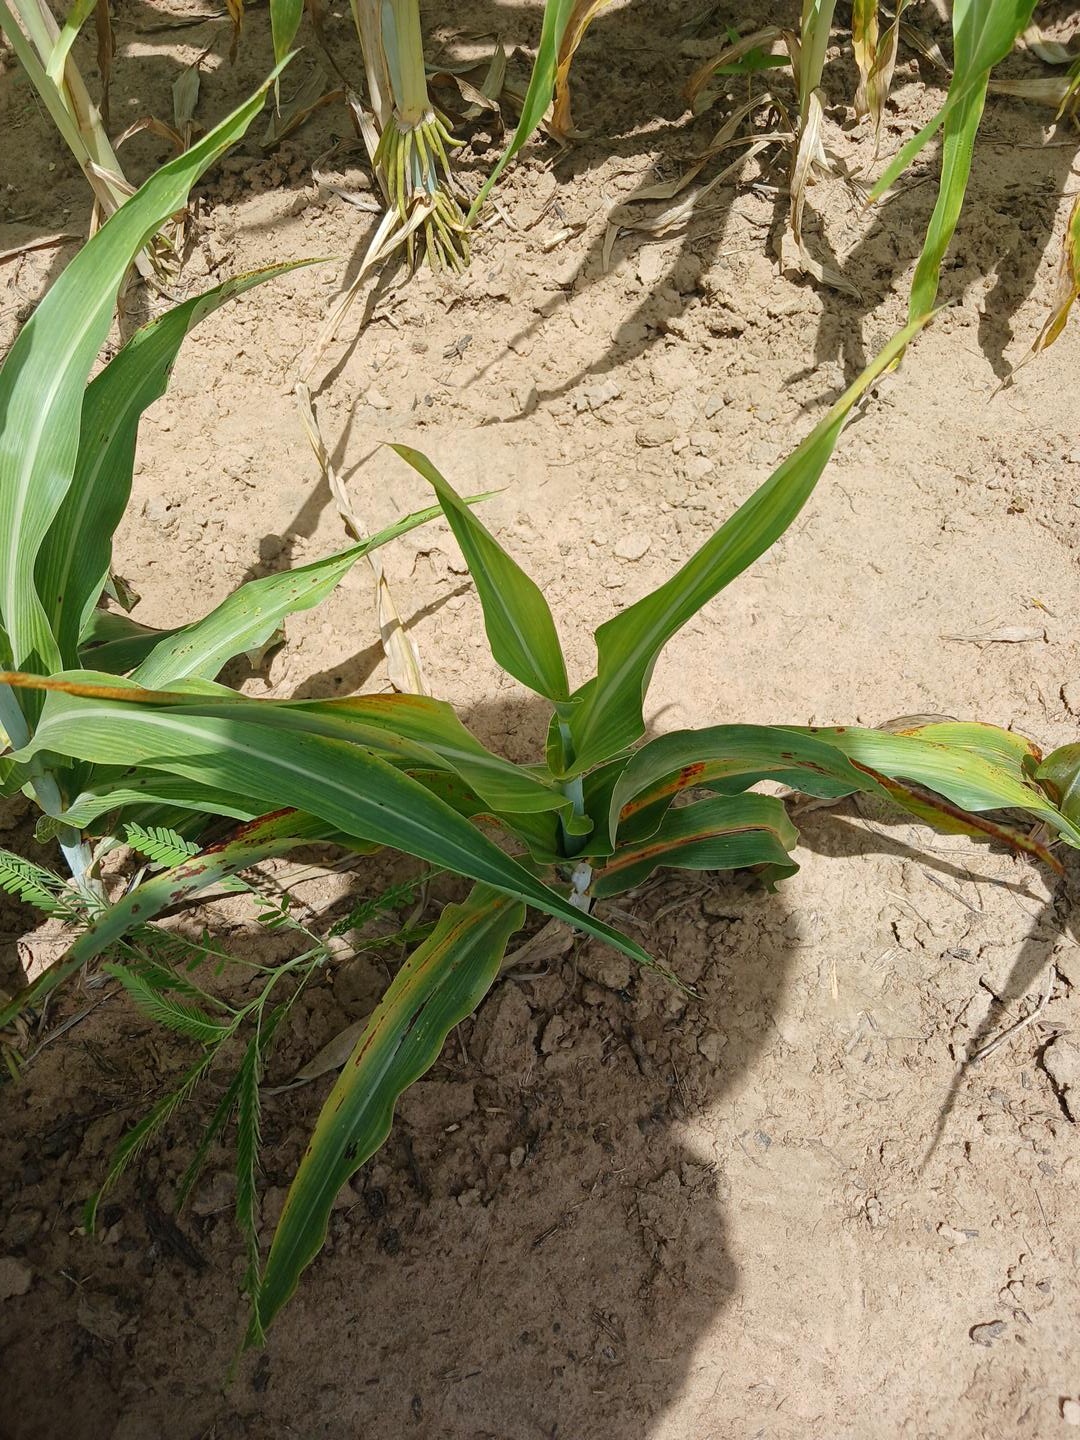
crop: sorghum
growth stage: vegetative
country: Senegal
